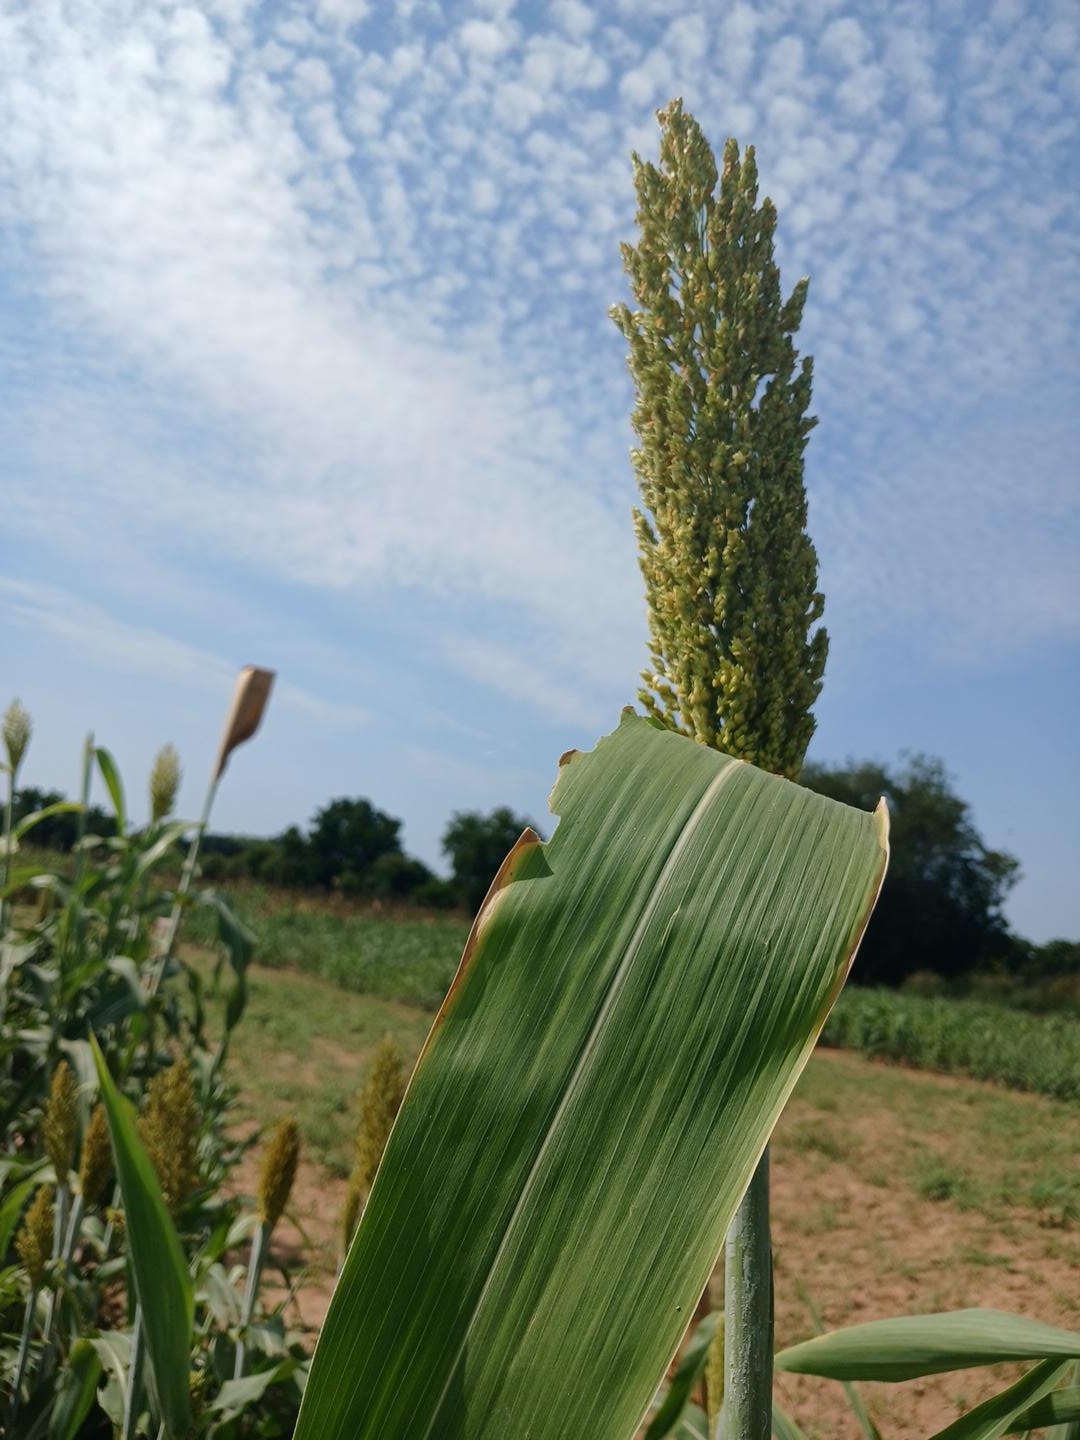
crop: sorghum
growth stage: flowering
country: Senegal
